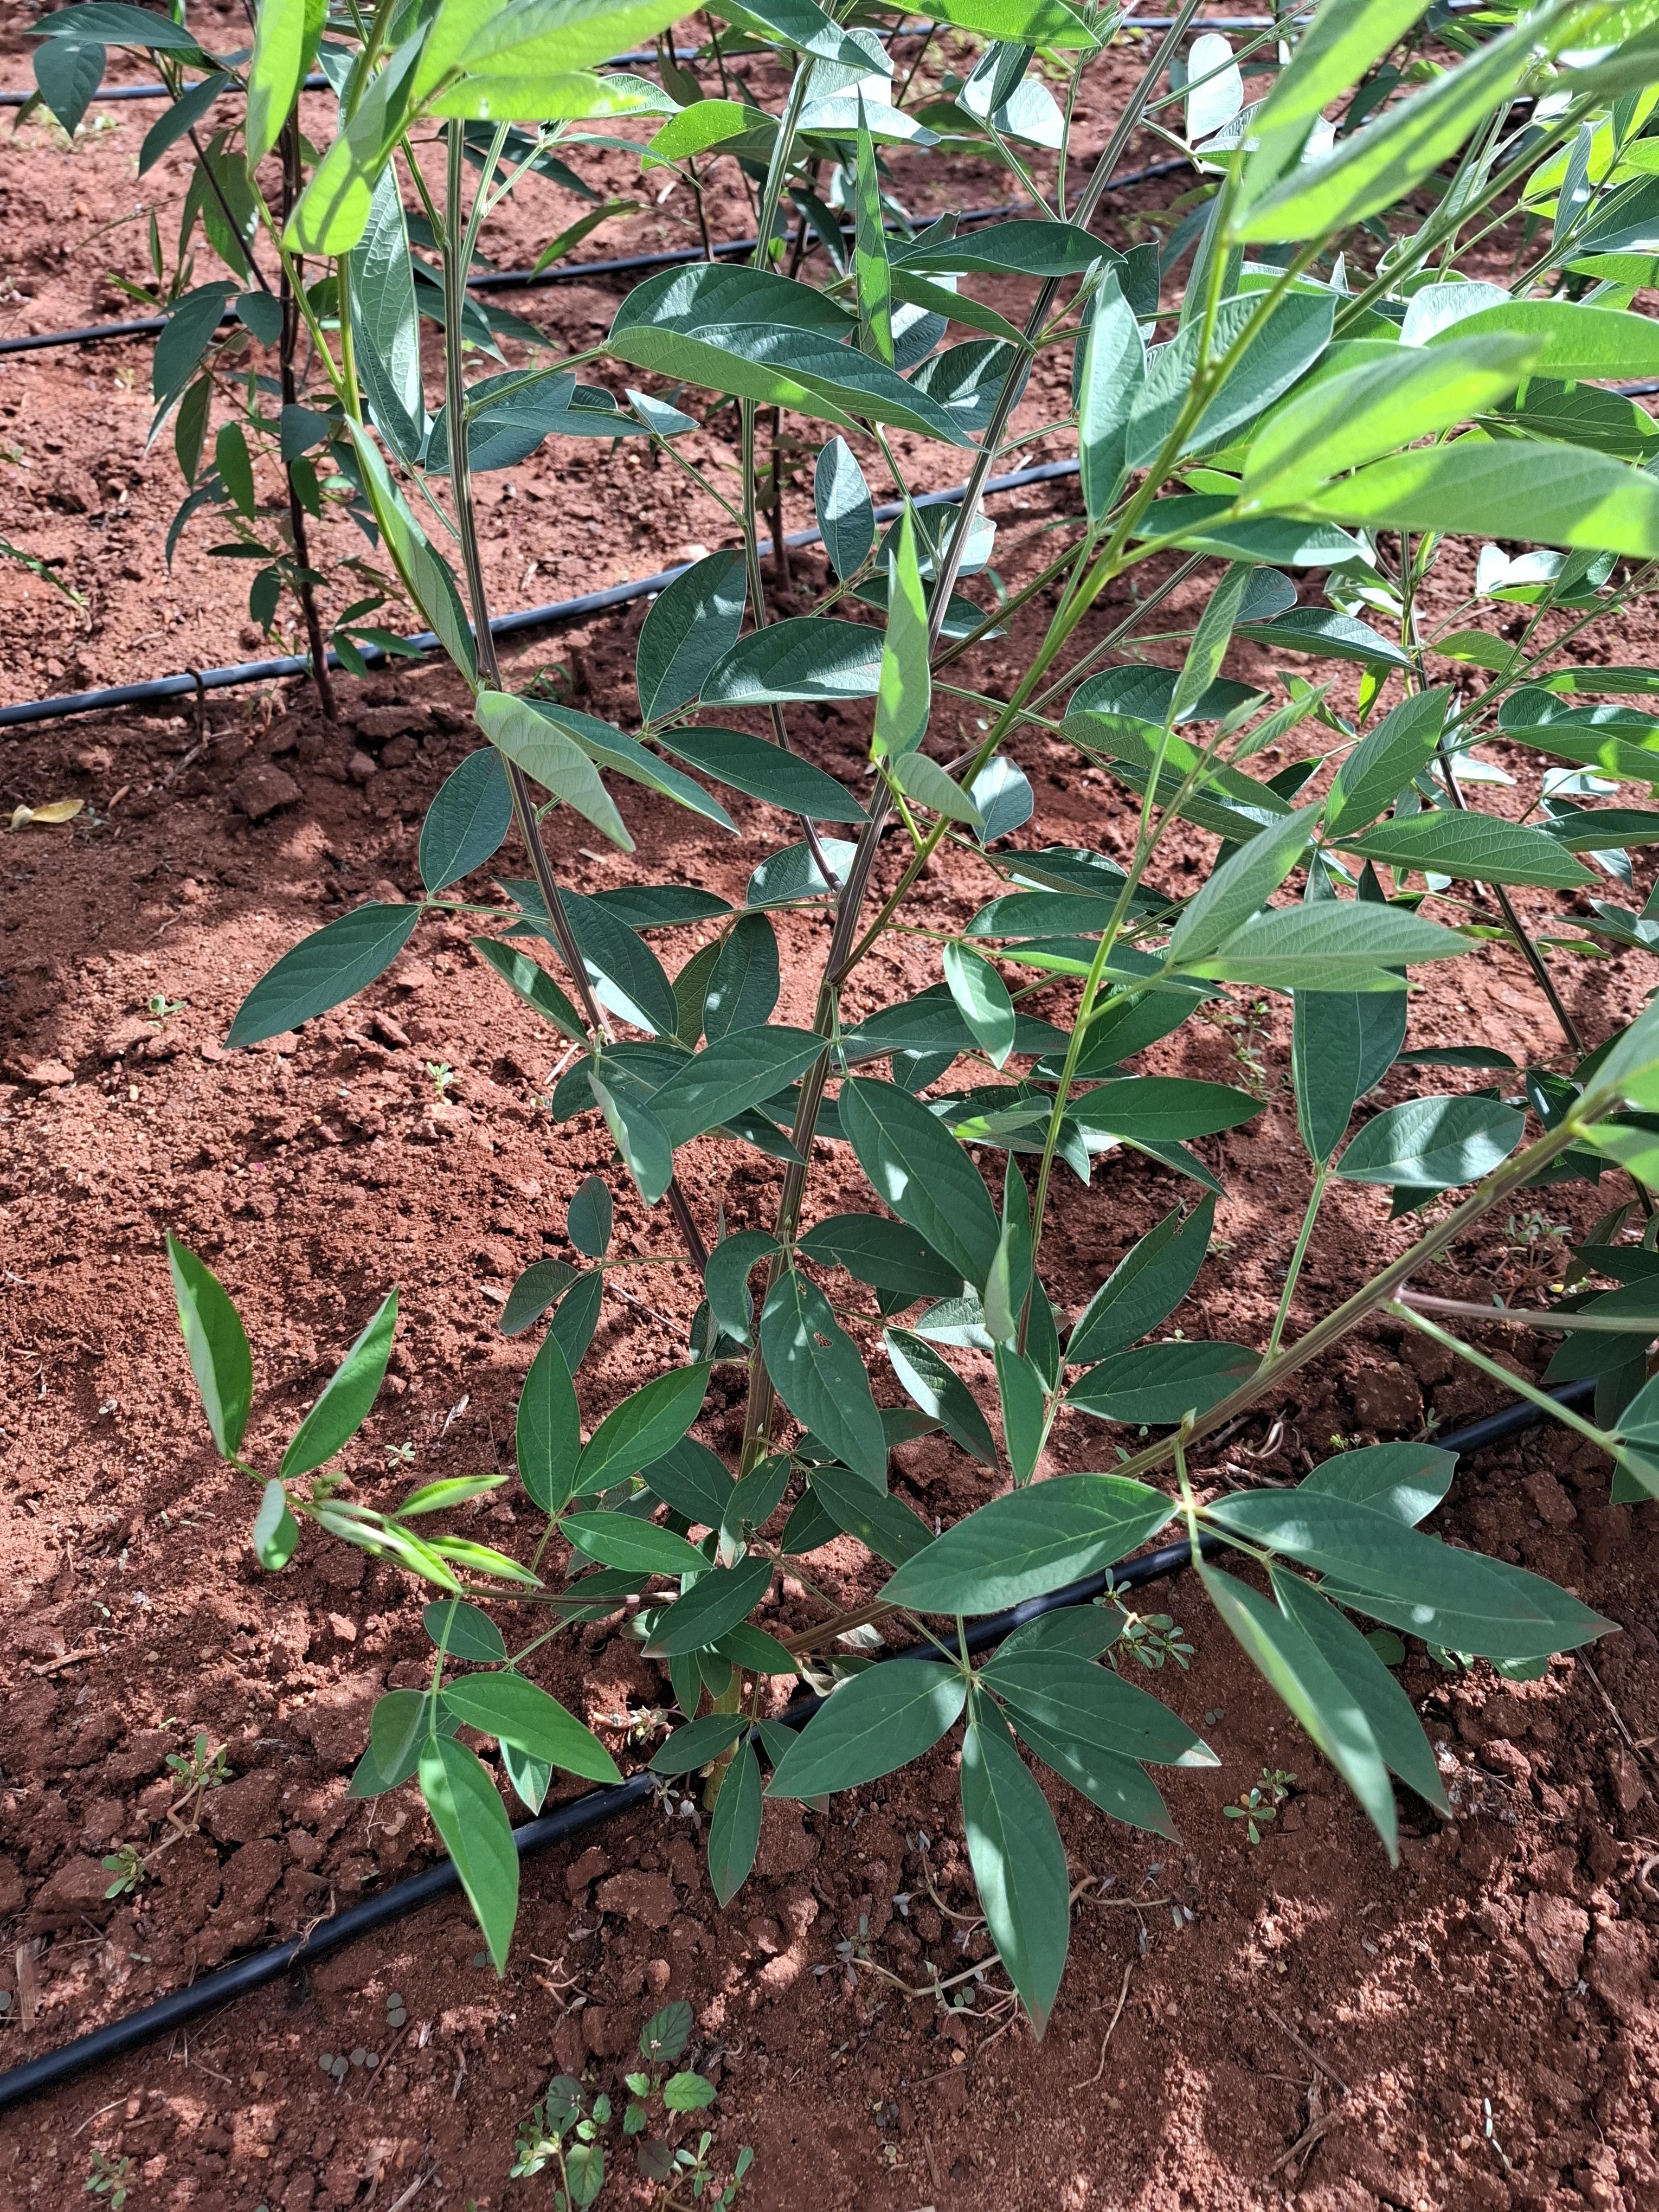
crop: pigeonpea
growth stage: flowering
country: Kenya
